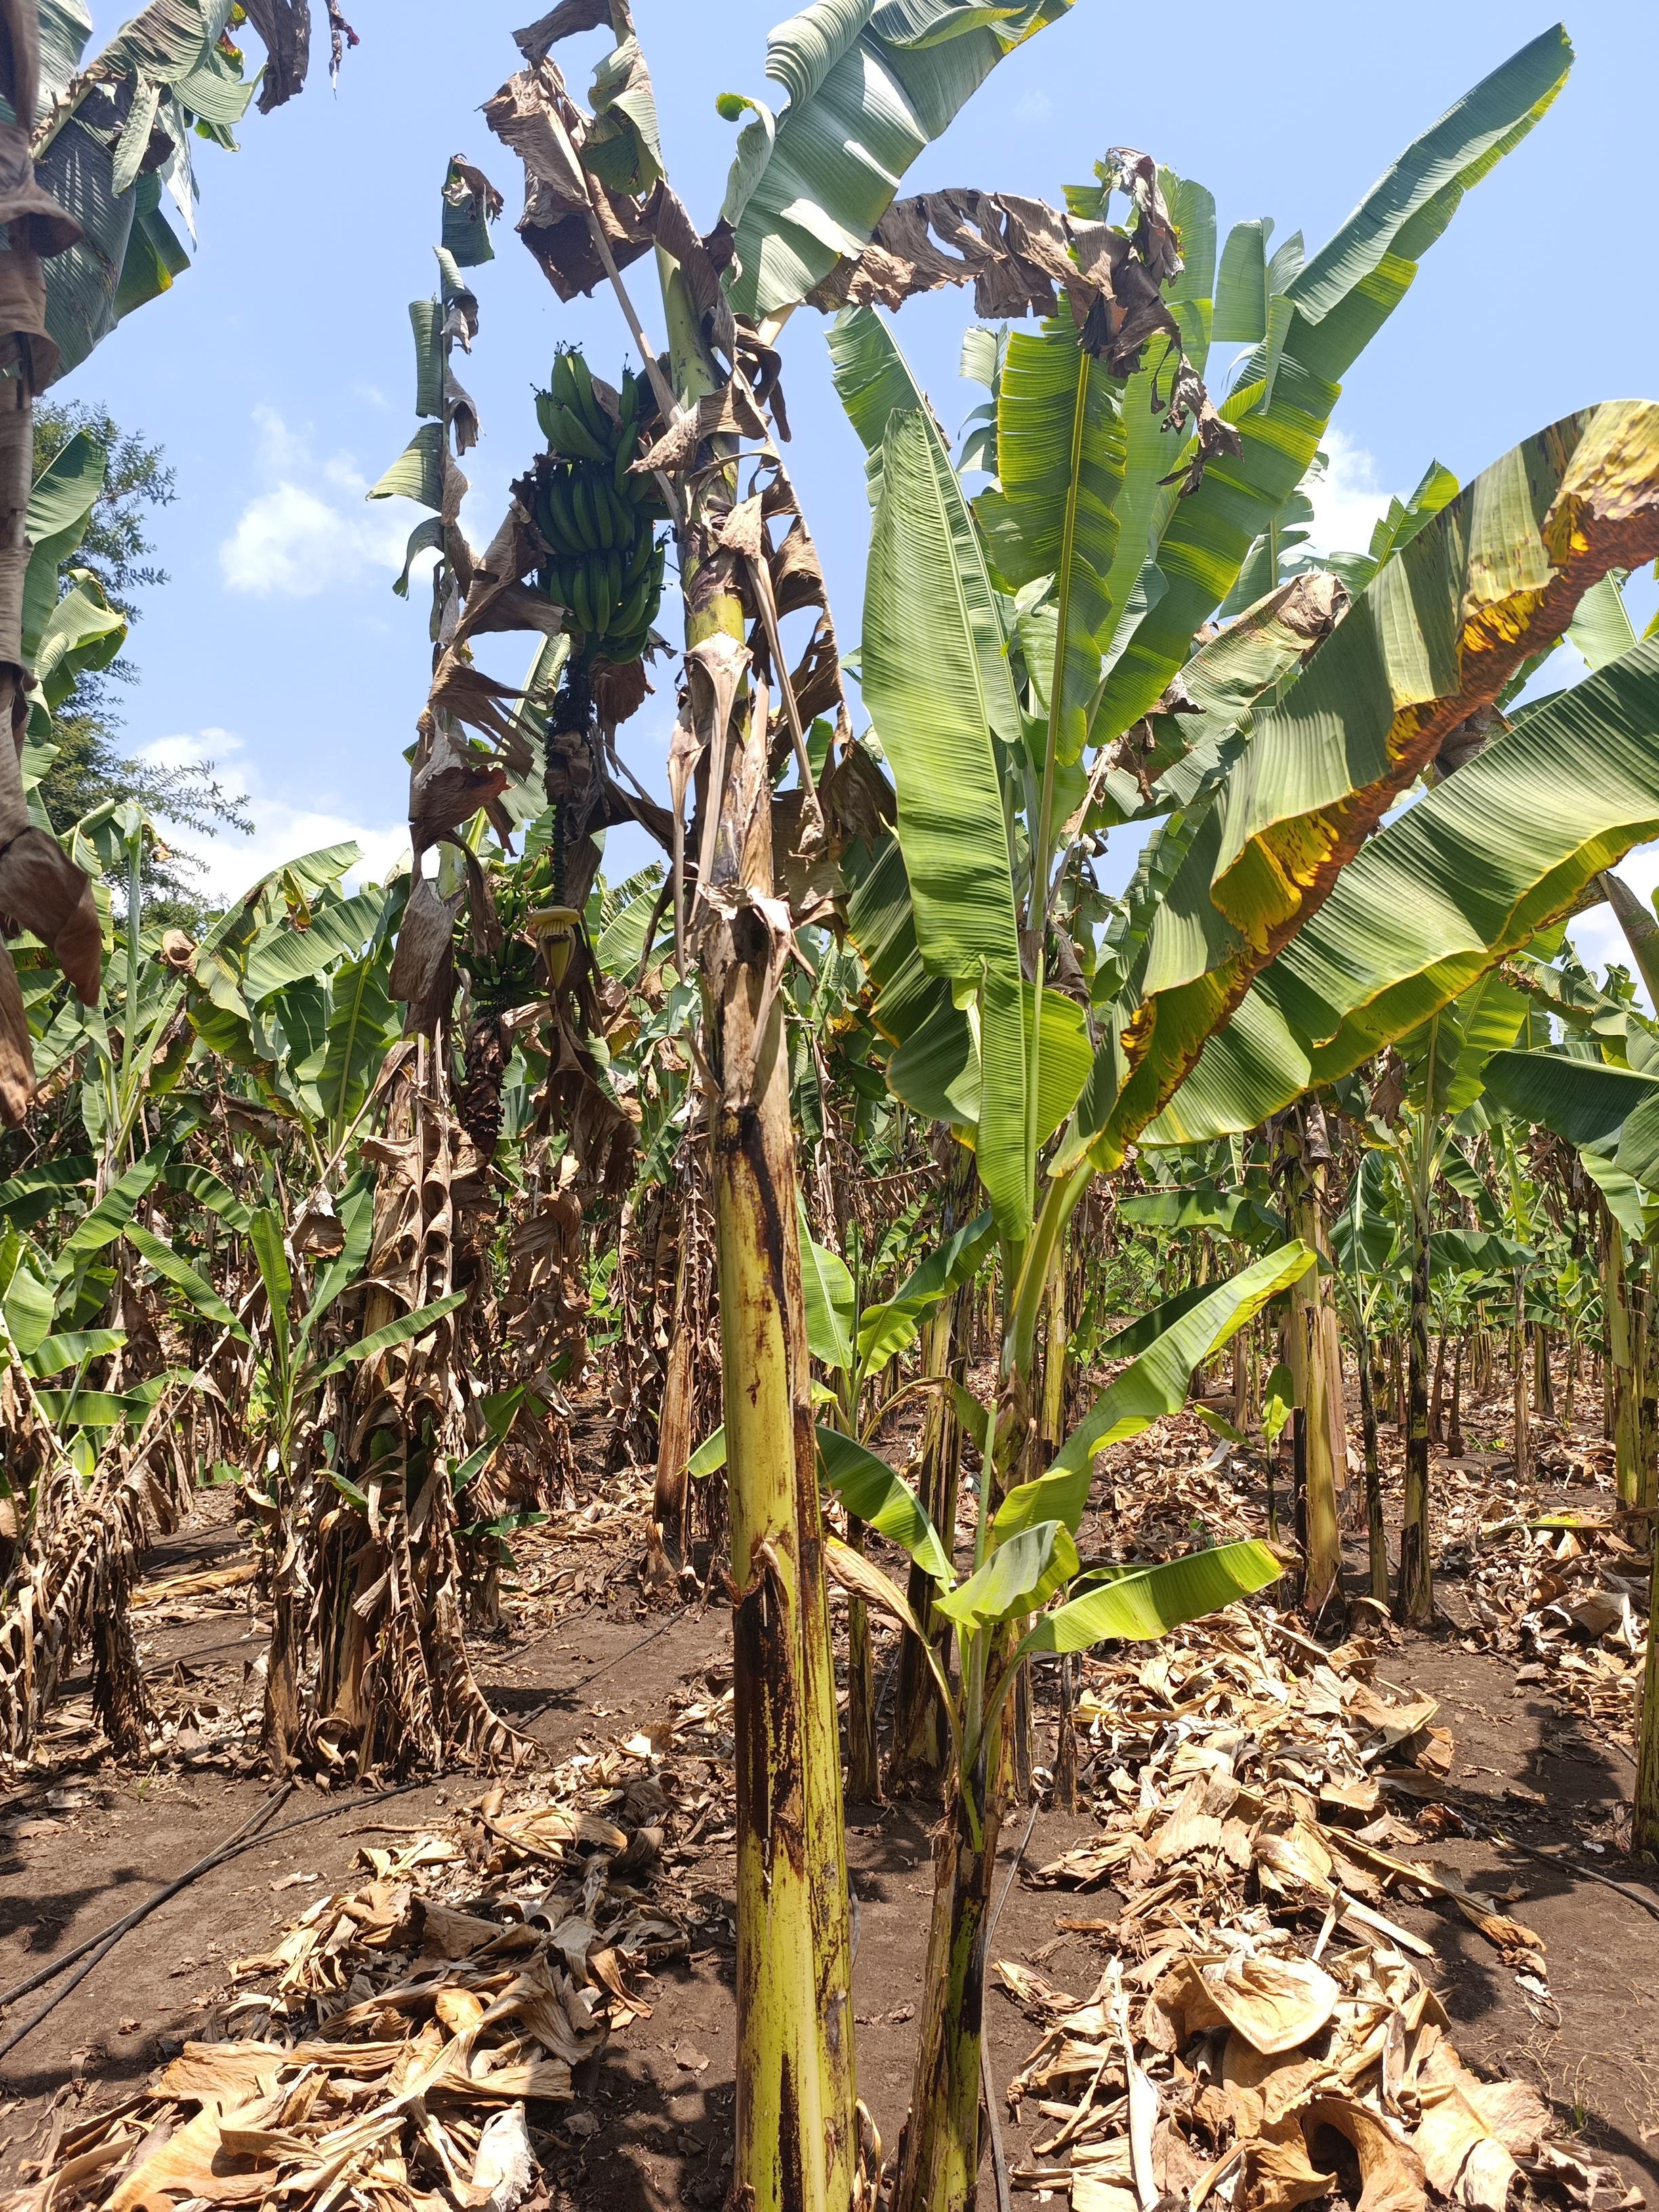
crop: banana
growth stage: development fruit
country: Tanzania
